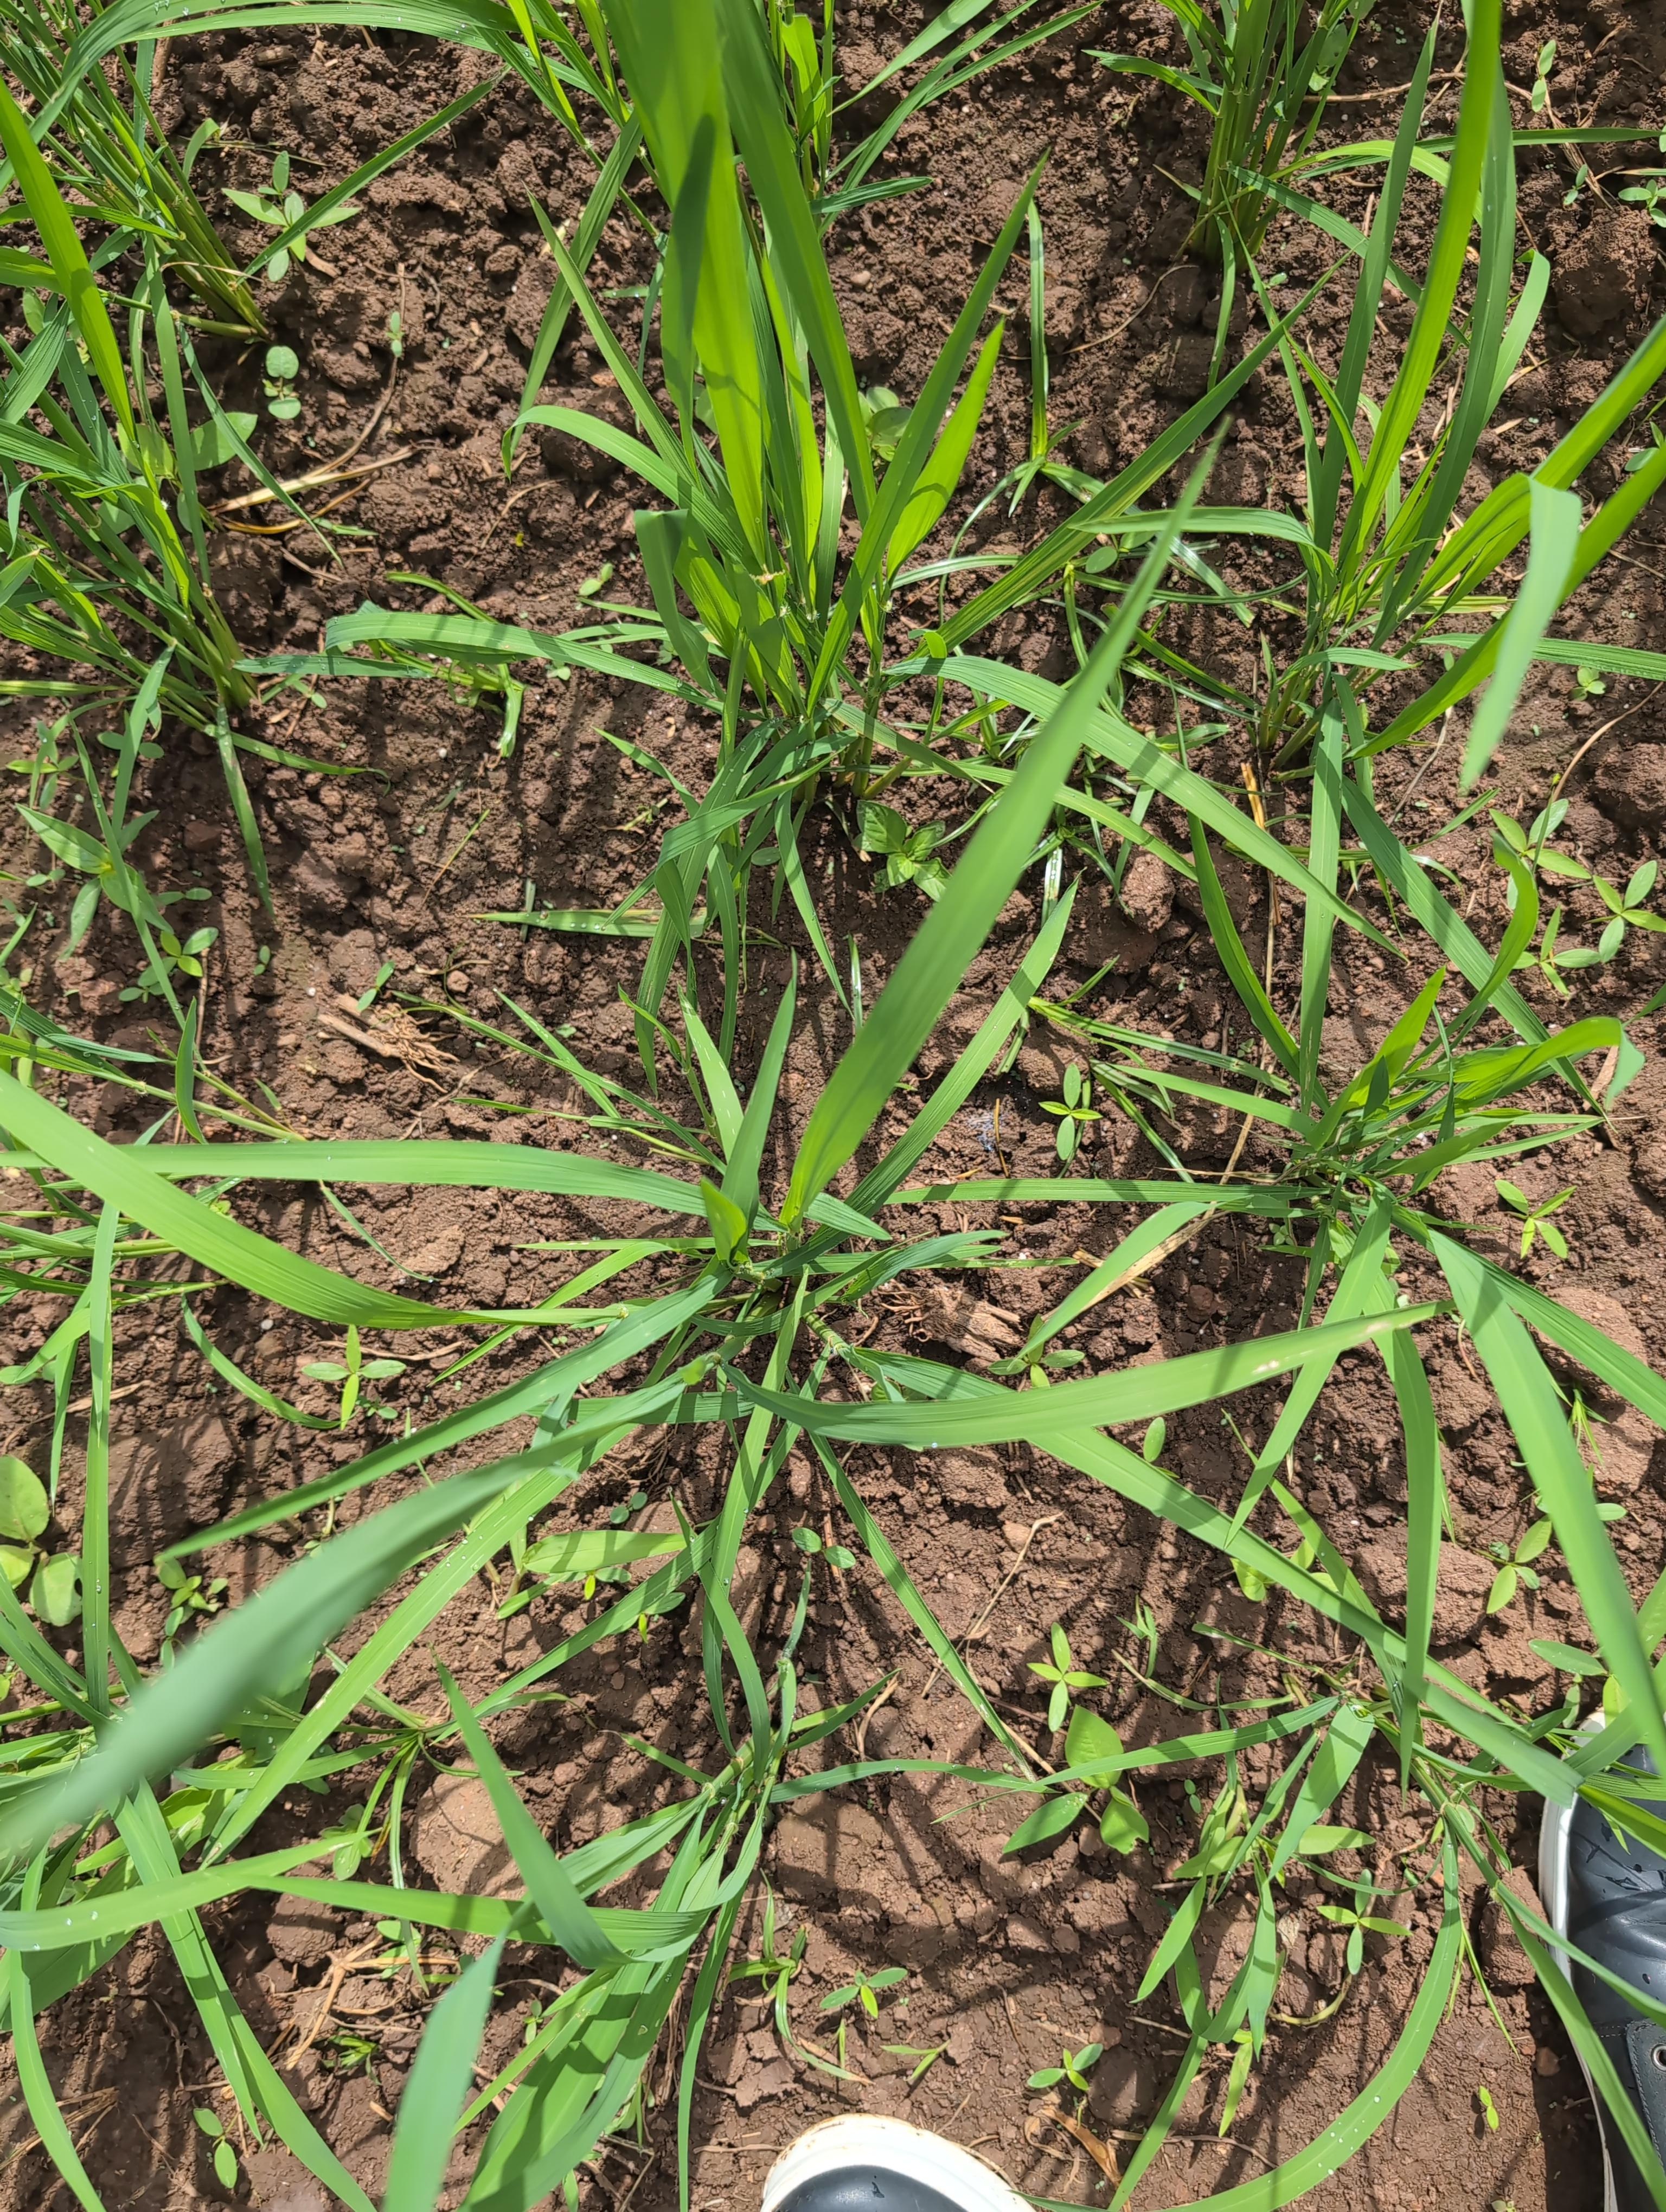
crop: rice
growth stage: tillering
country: Côte d'Ivoire
